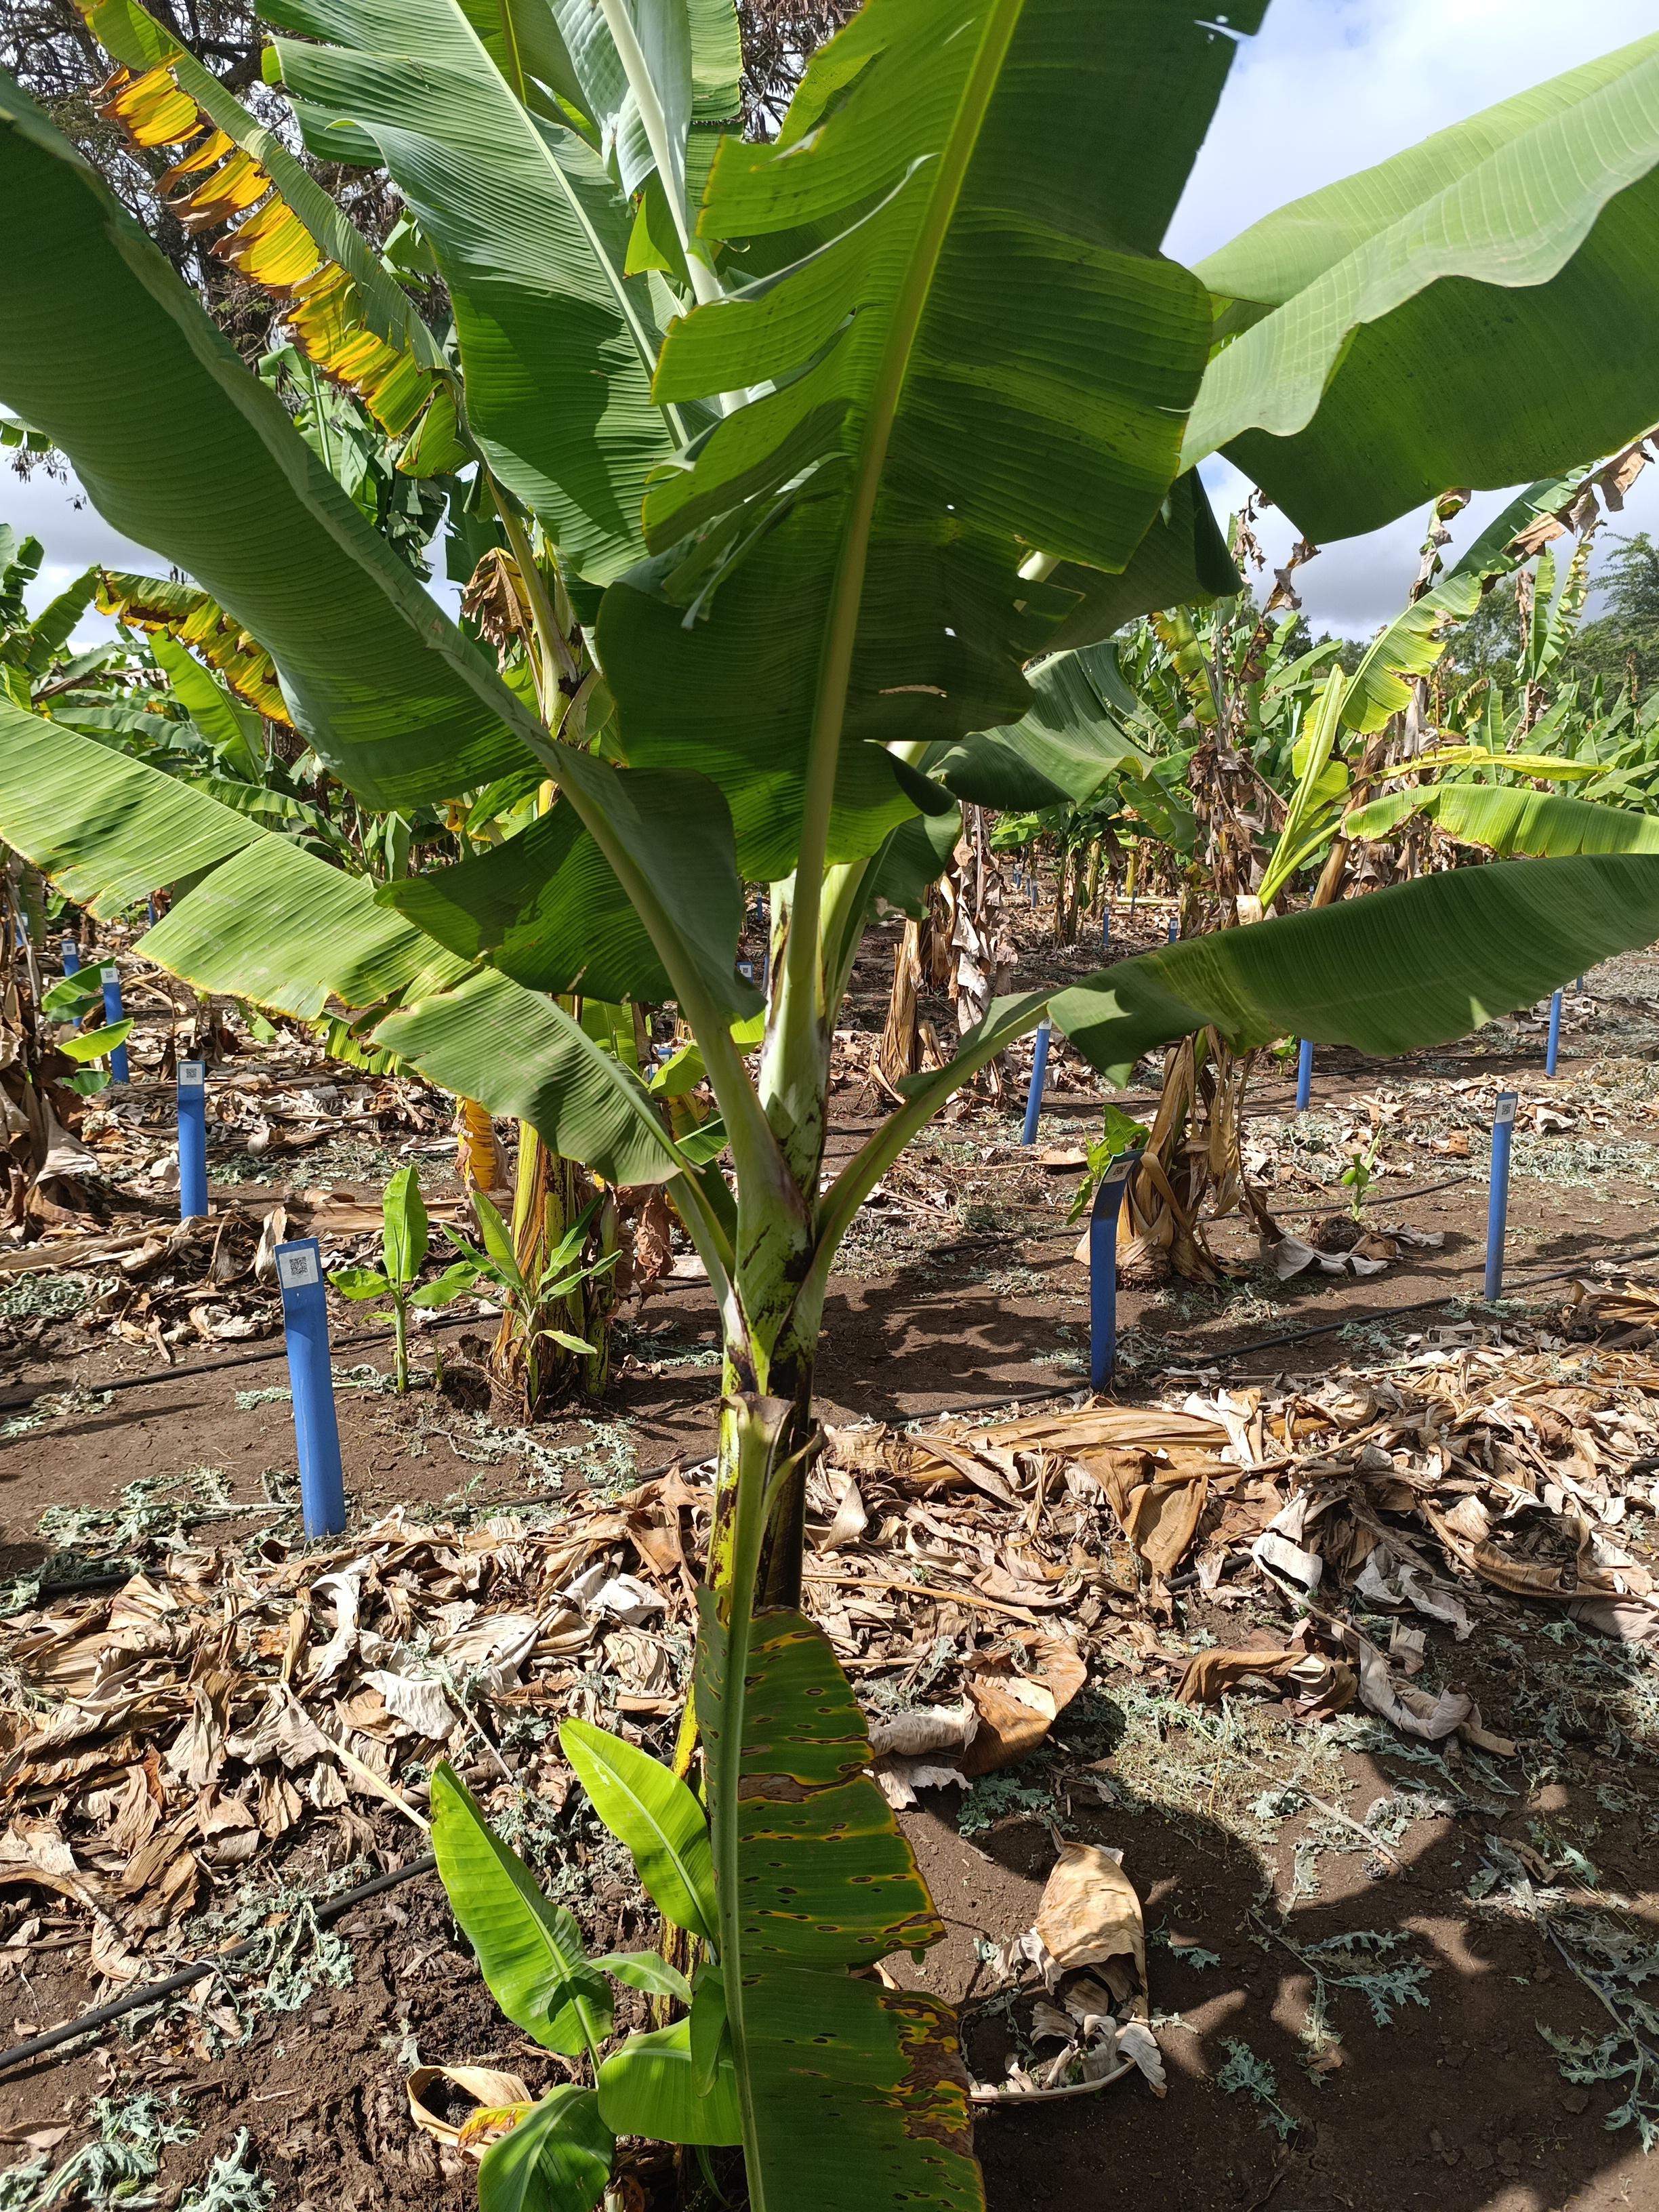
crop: banana
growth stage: vegetative
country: Tanzania
